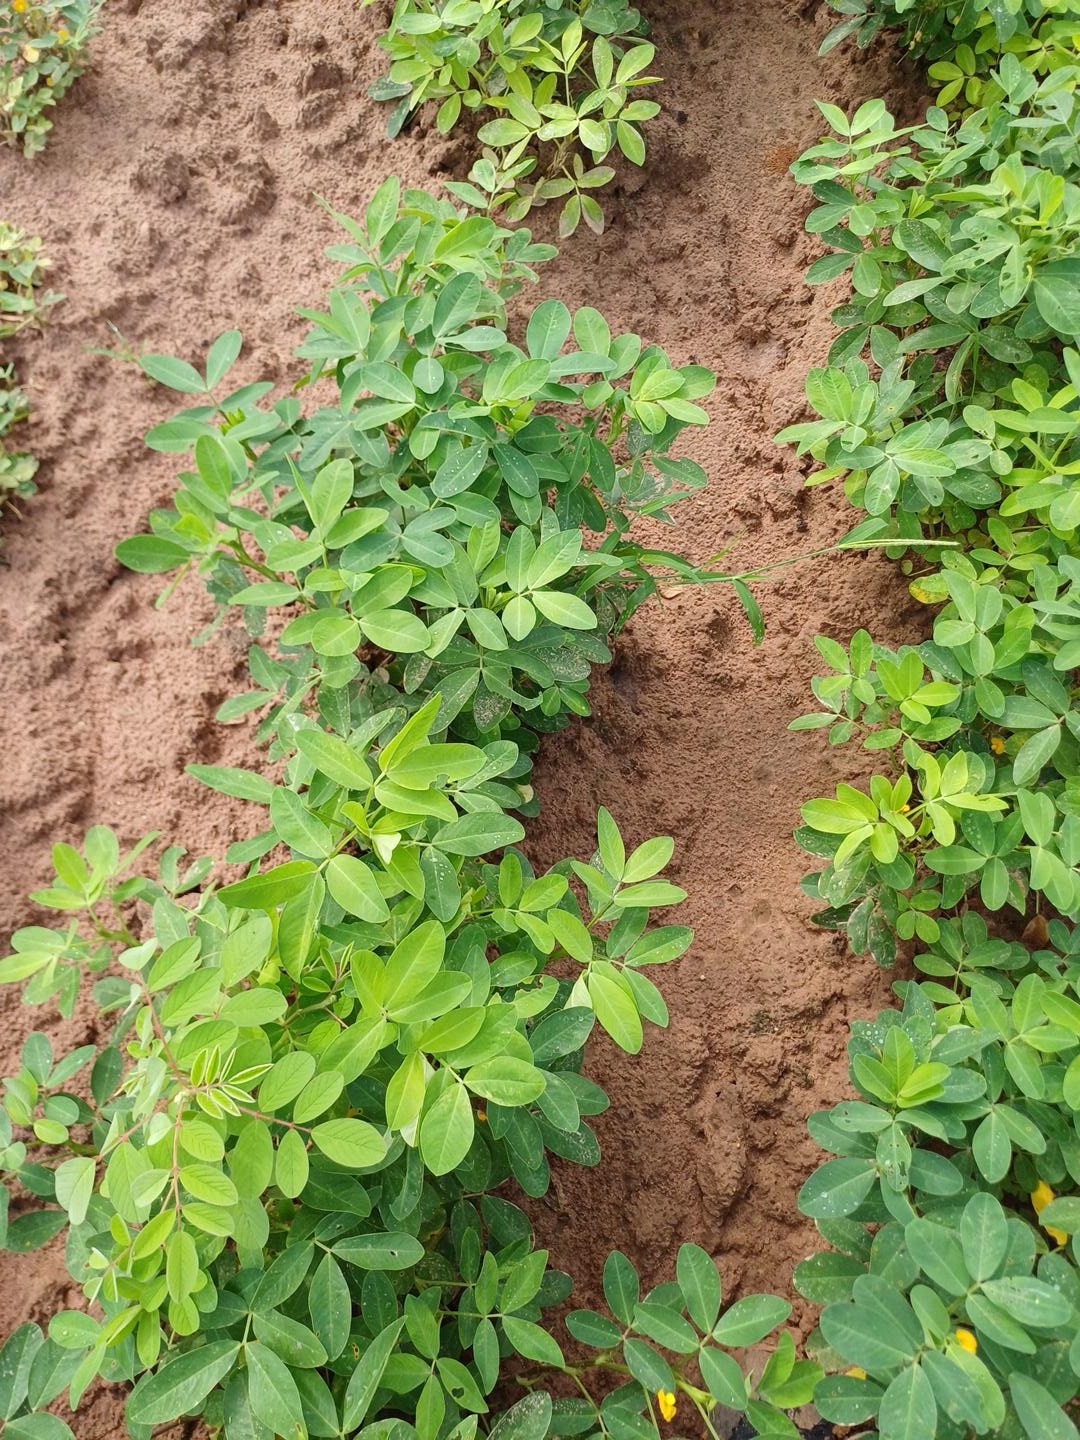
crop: groundnut
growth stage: flowering
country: Senegal
